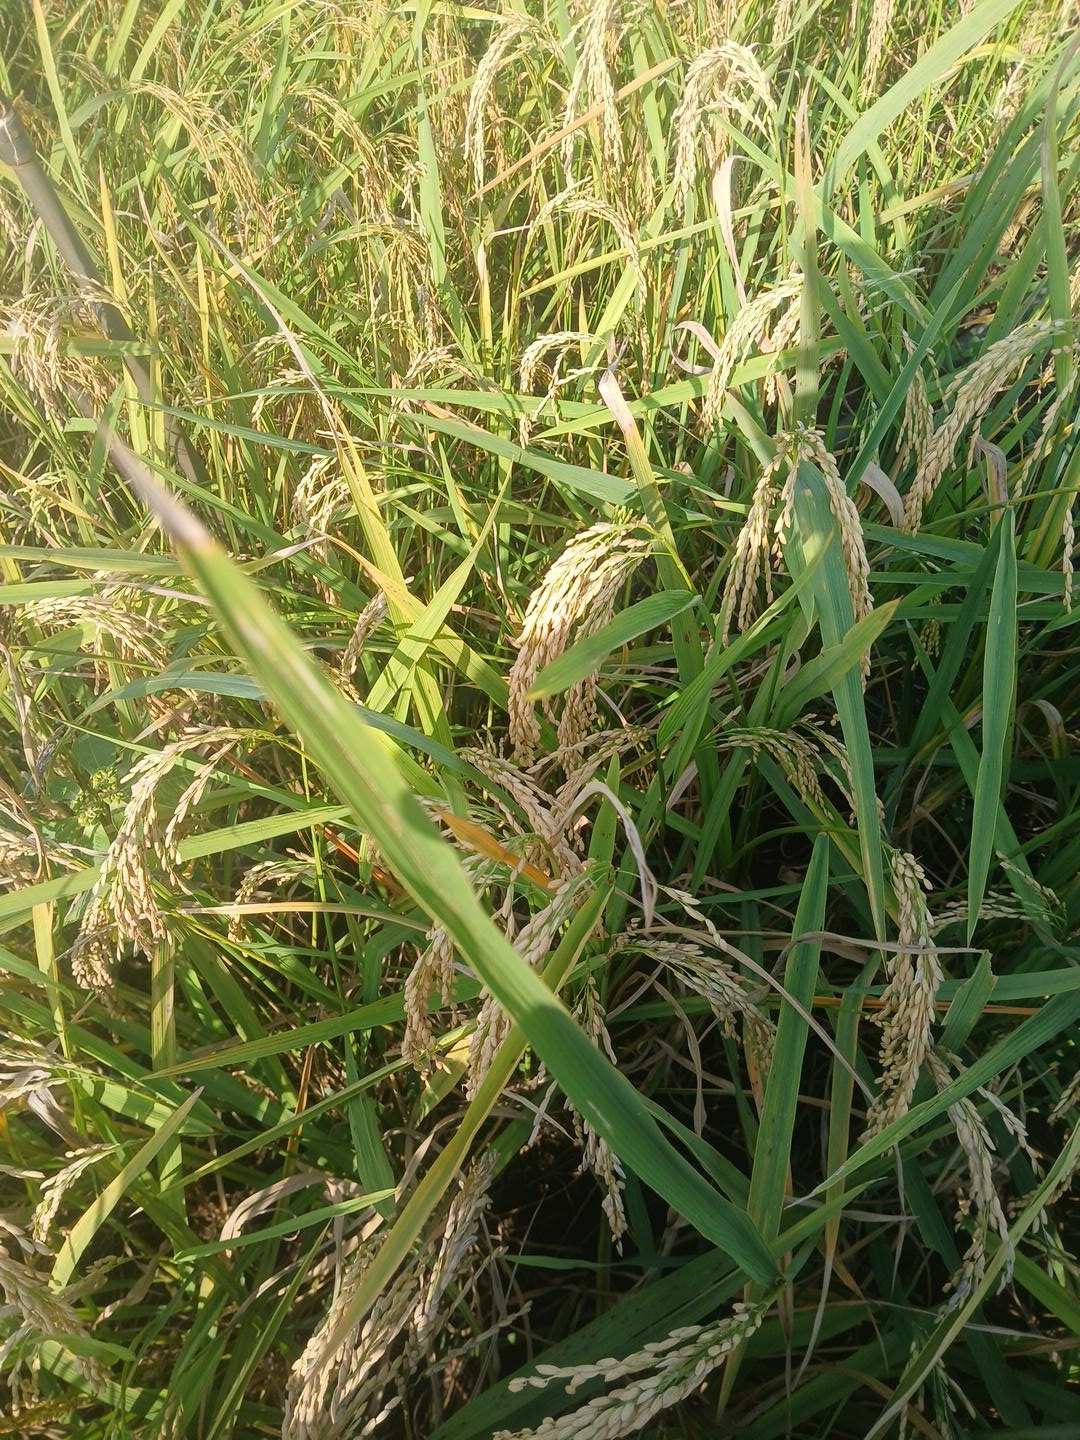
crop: rice
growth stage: ripening
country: Côte d'Ivoire
